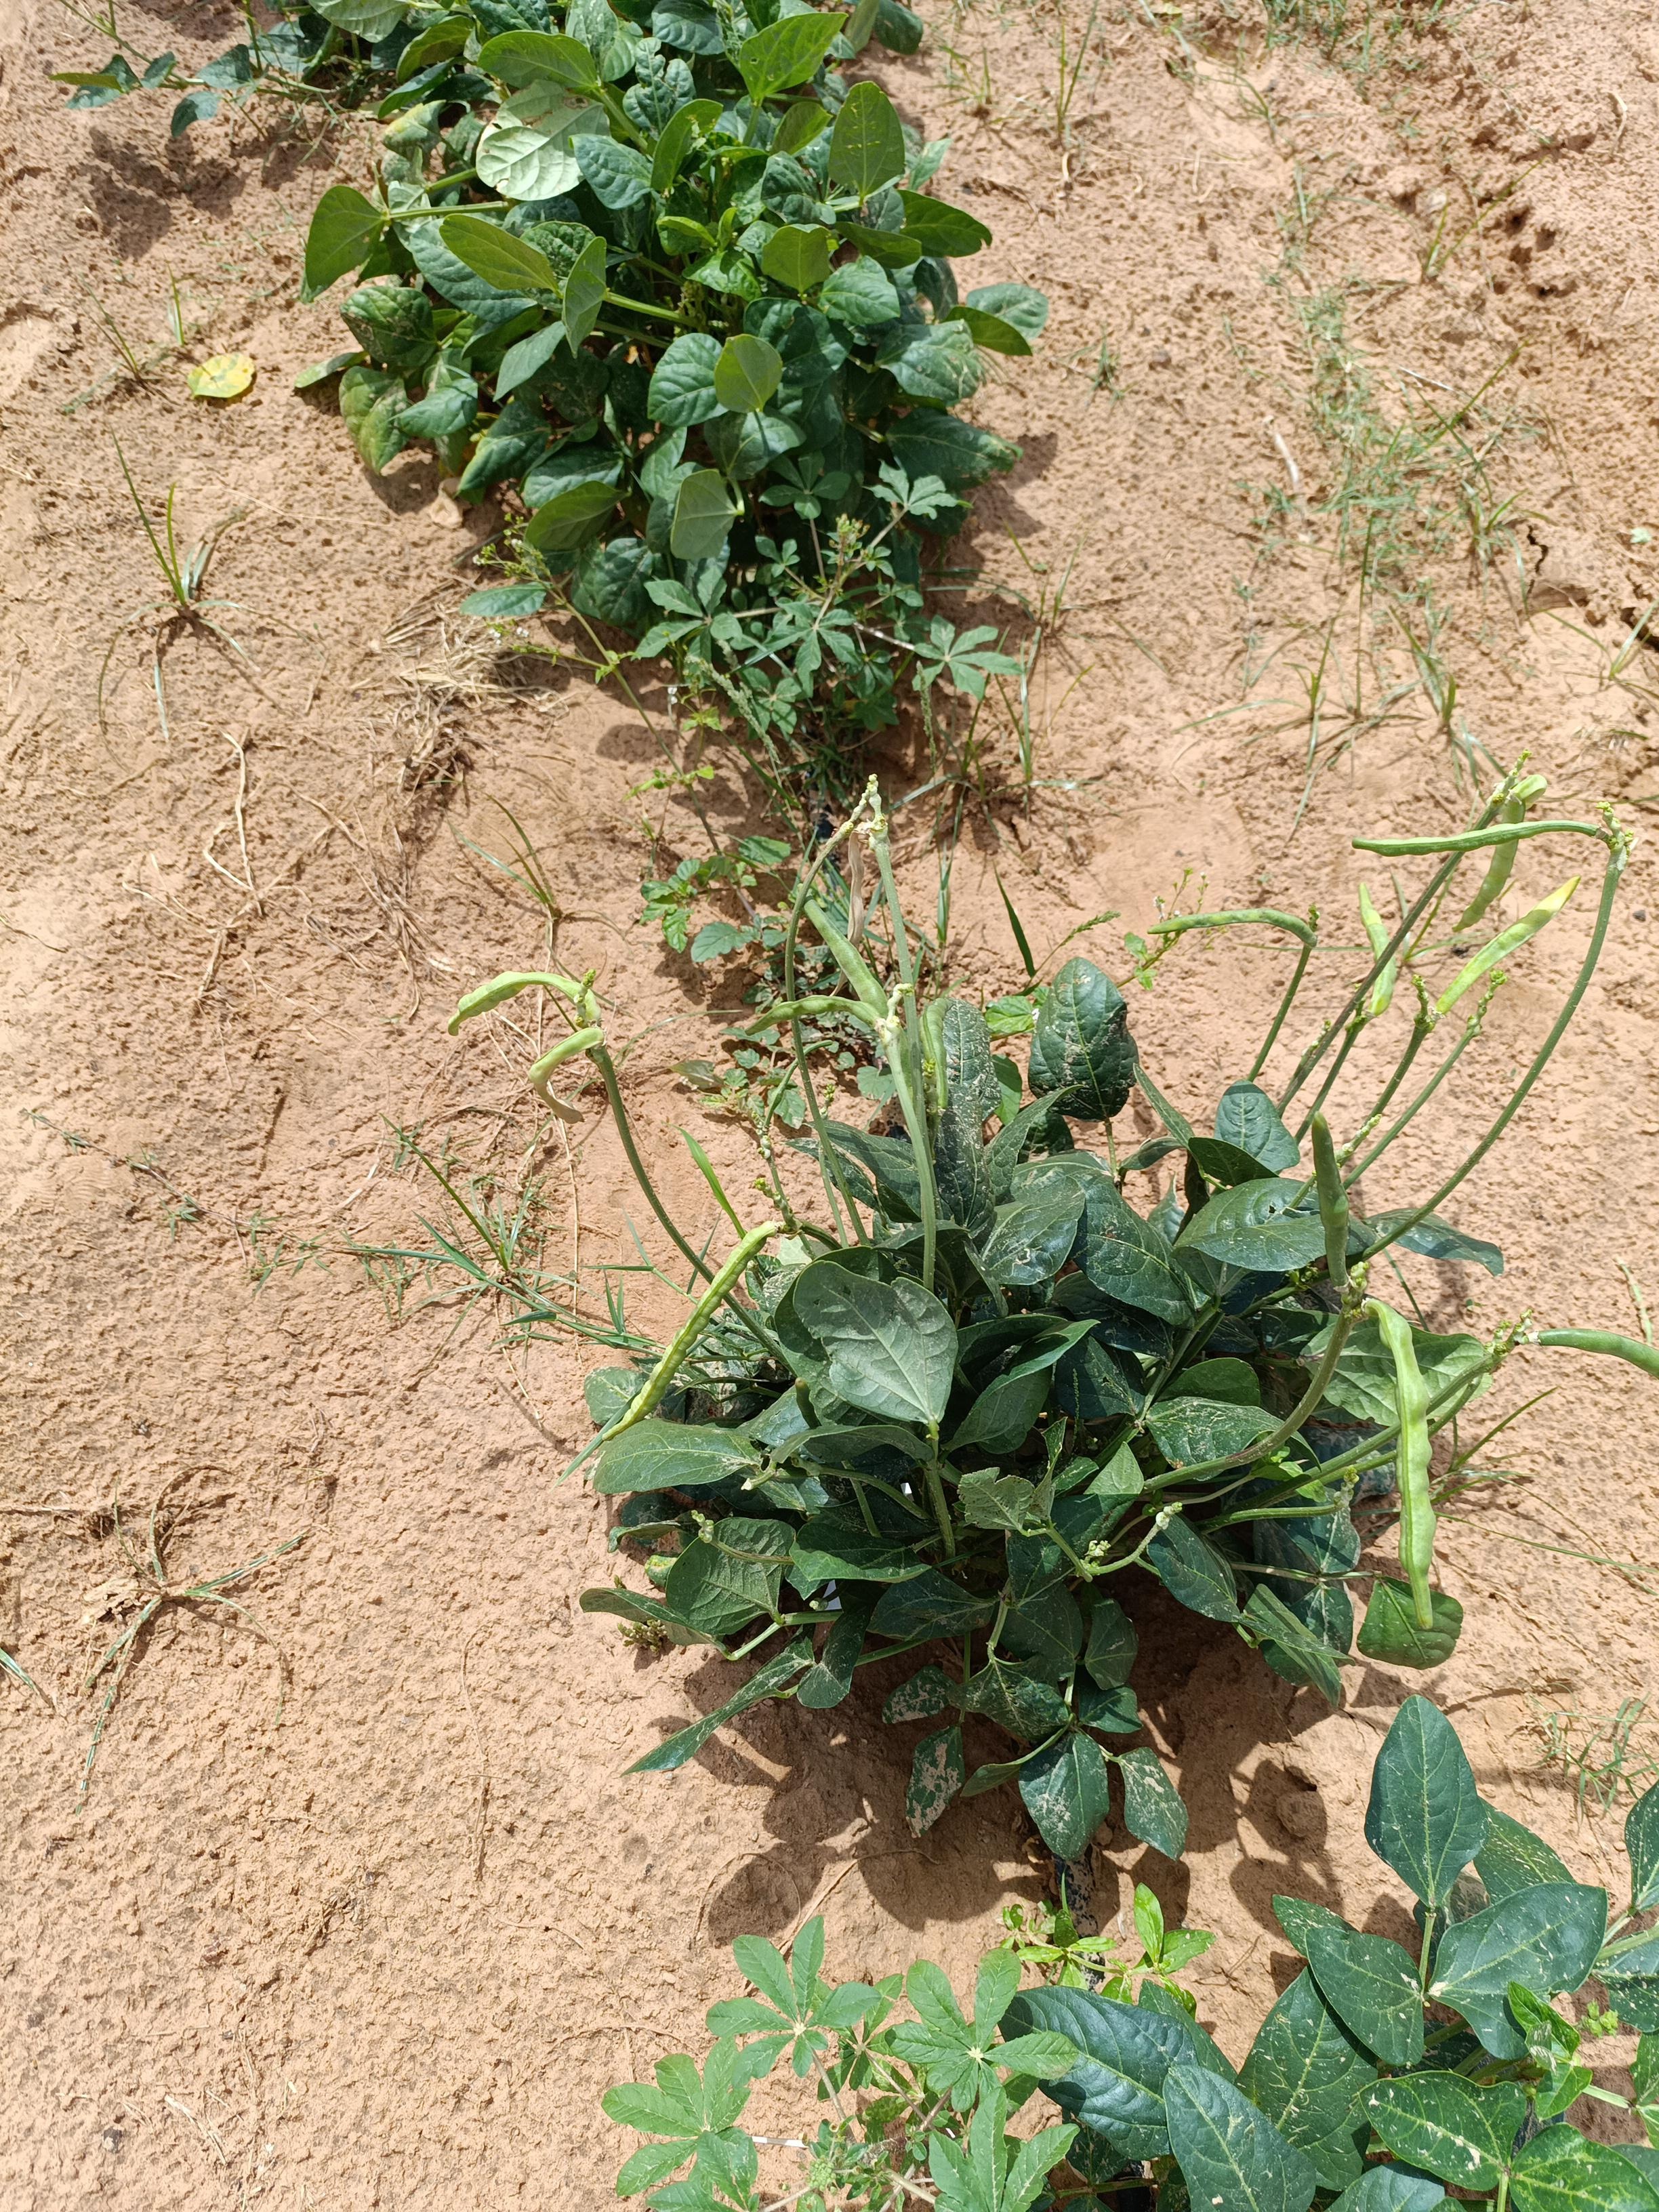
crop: cowpea
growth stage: development pod
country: Nigeria
